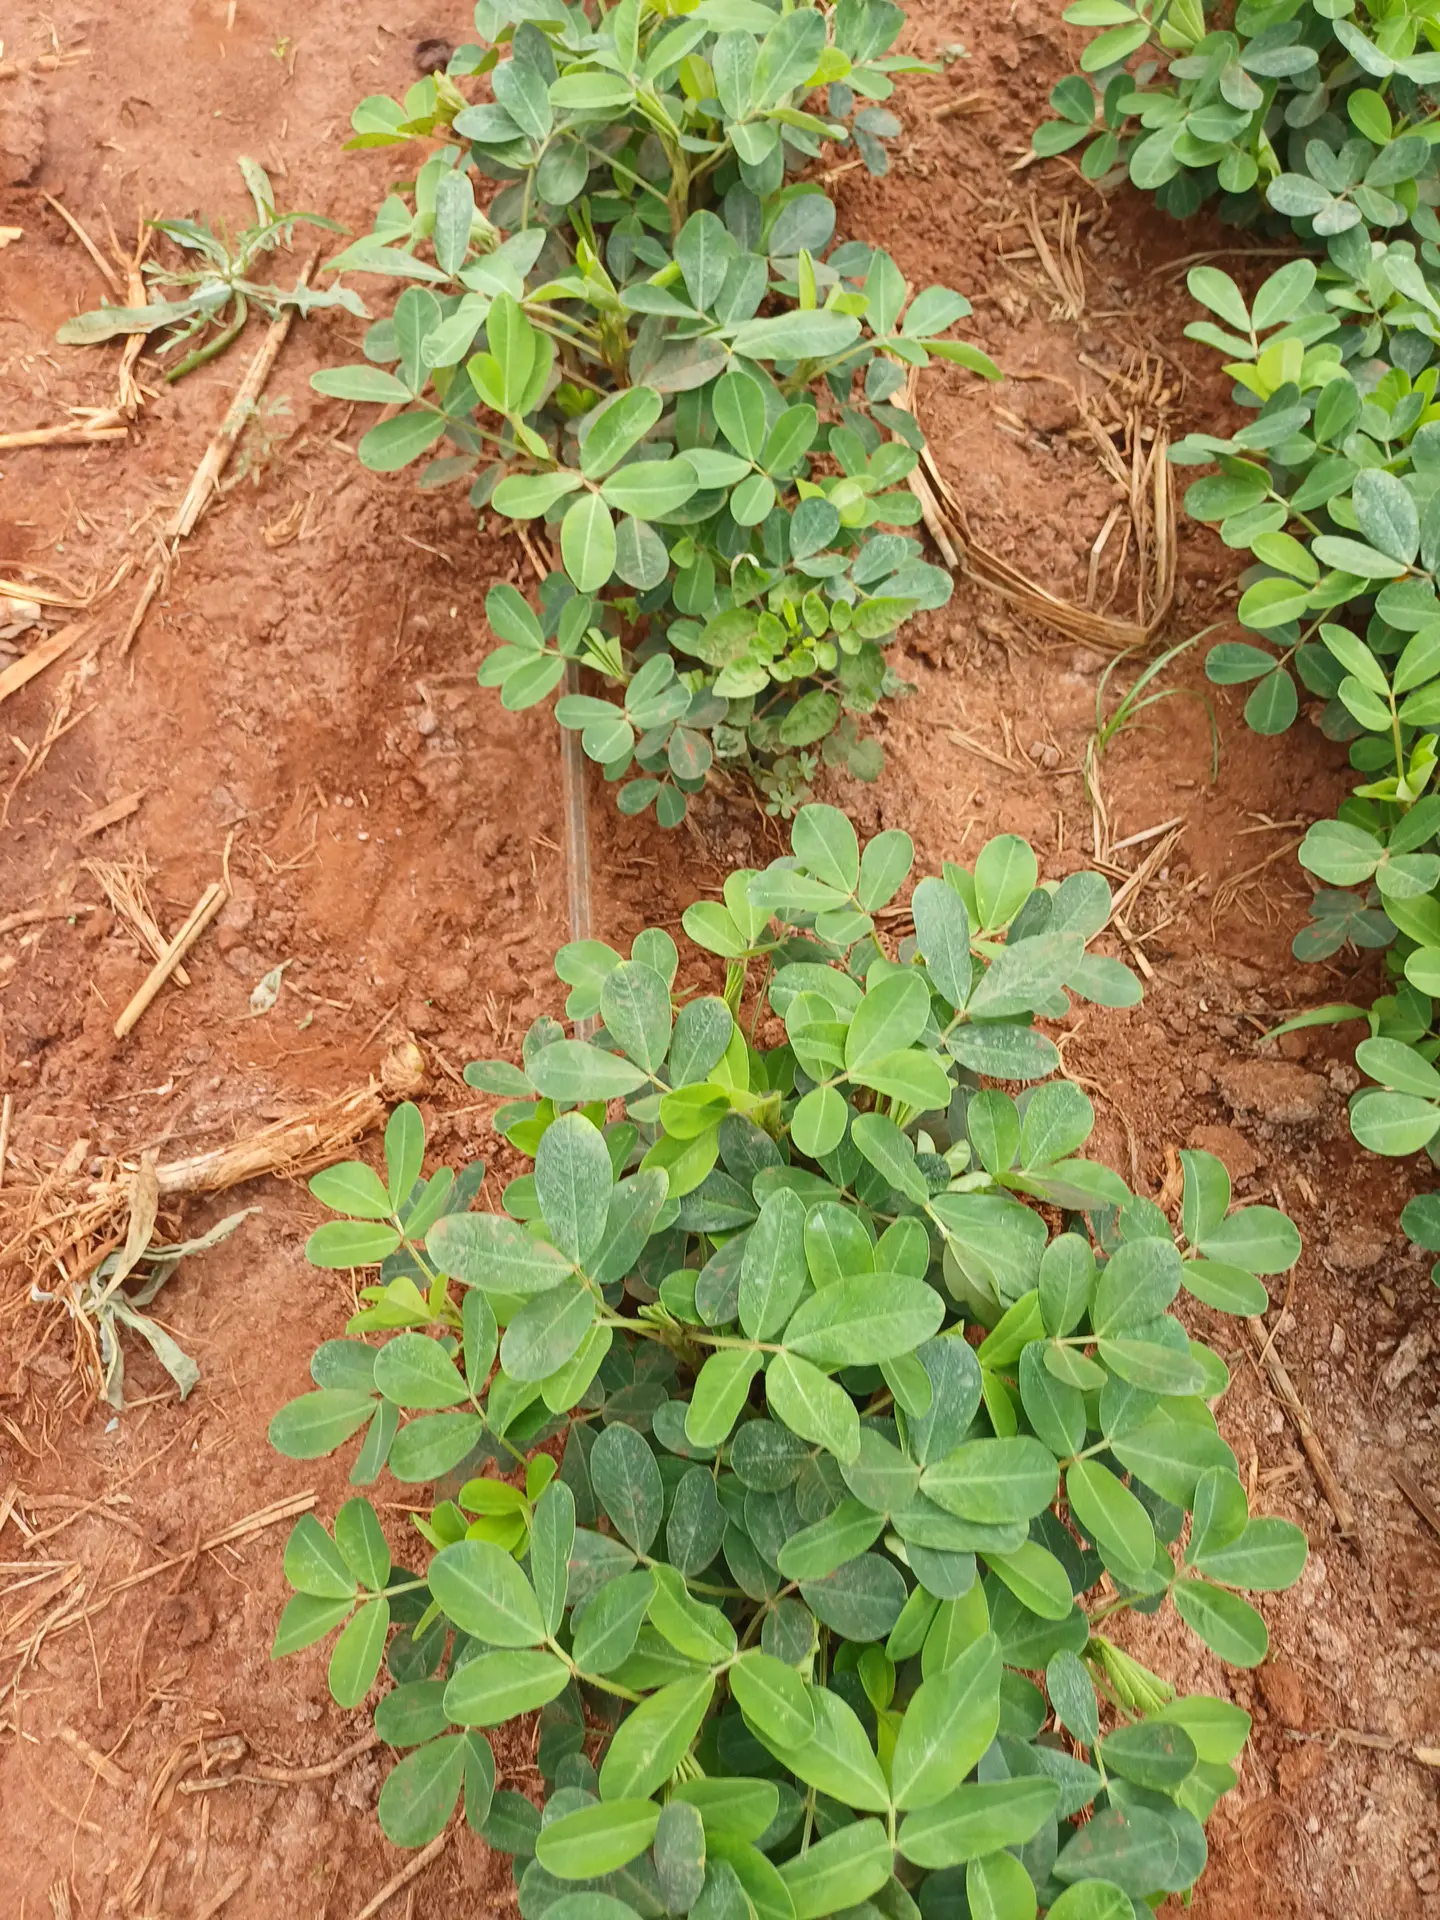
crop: groundnut
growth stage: vegetative
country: Kenya
